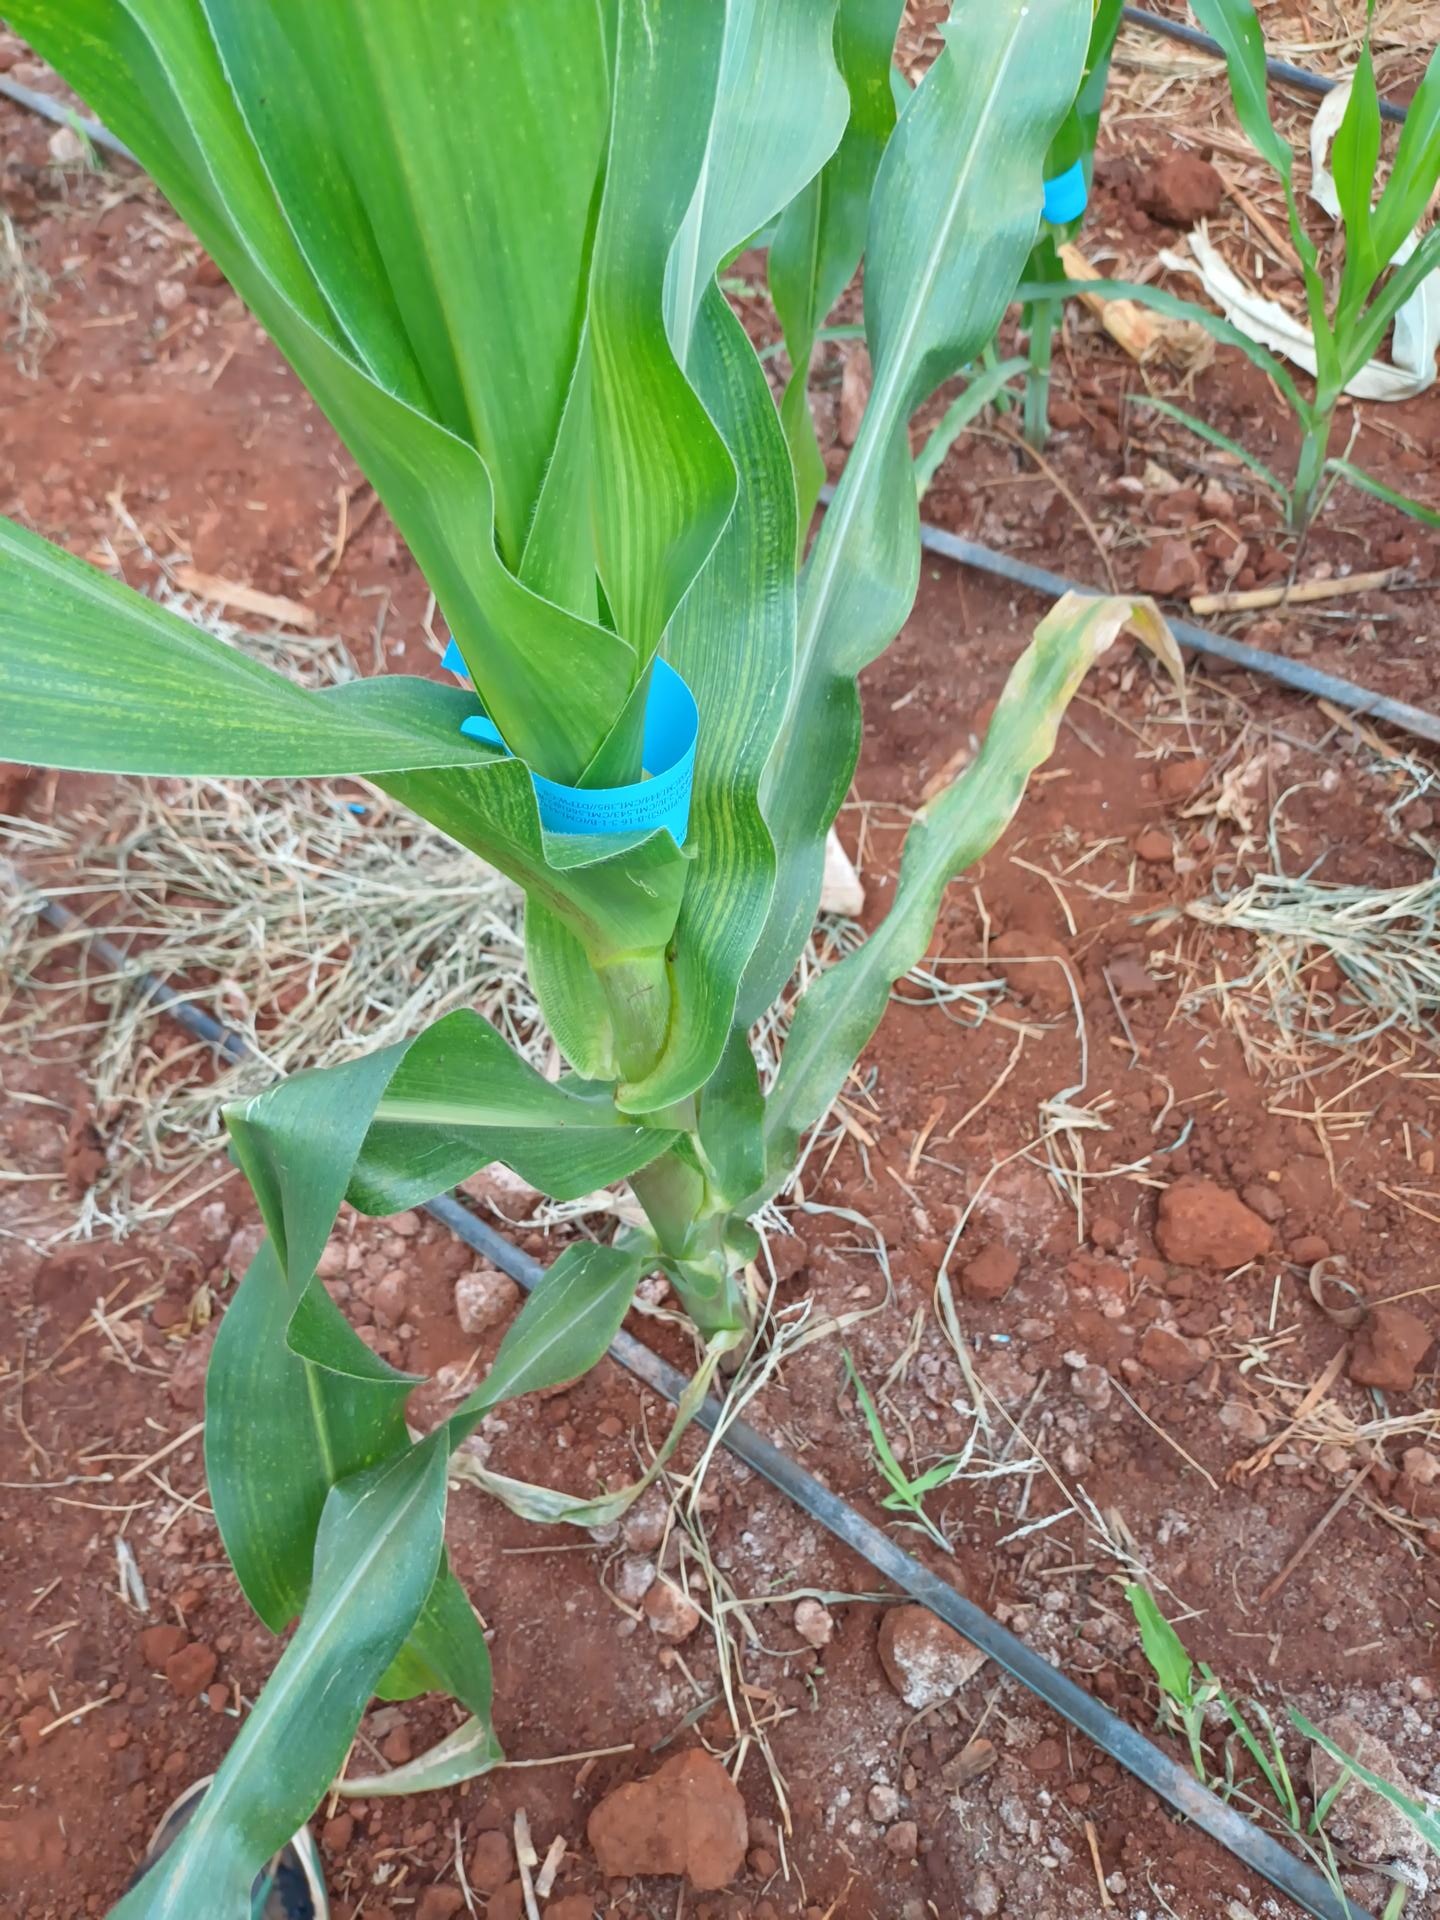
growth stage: vegetative
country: Kenya
